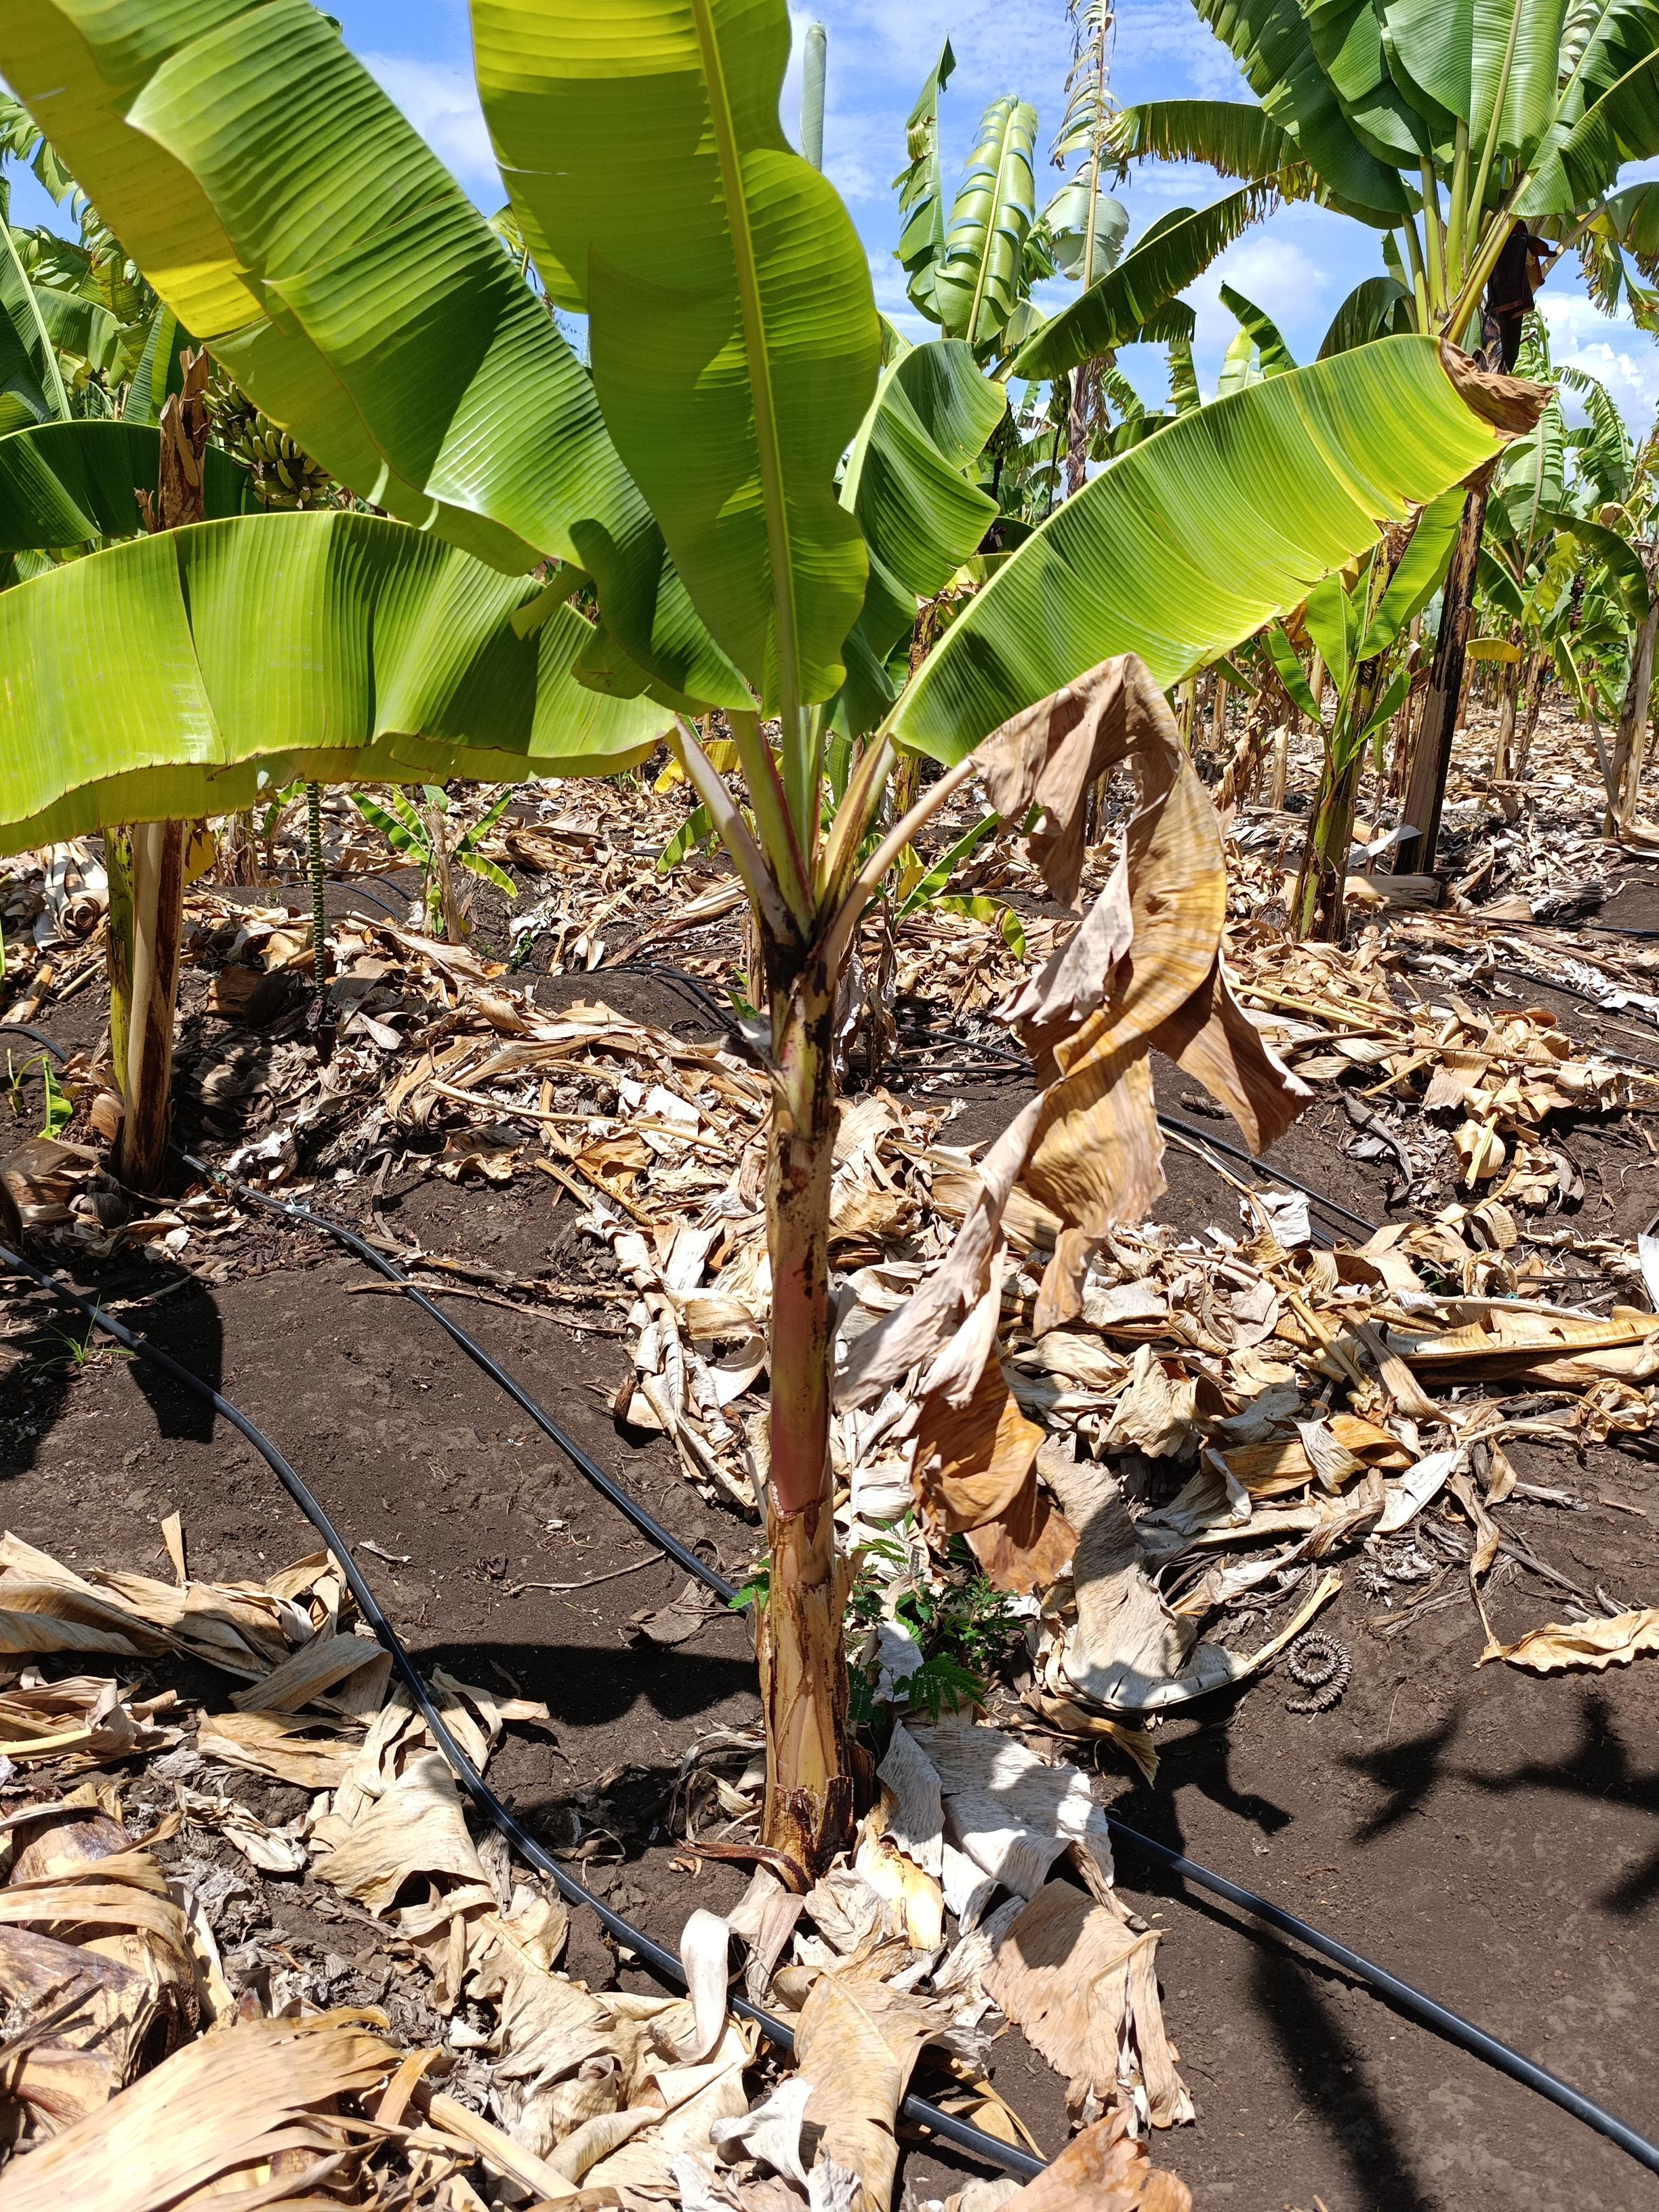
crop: banana
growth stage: vegetative
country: Tanzania
